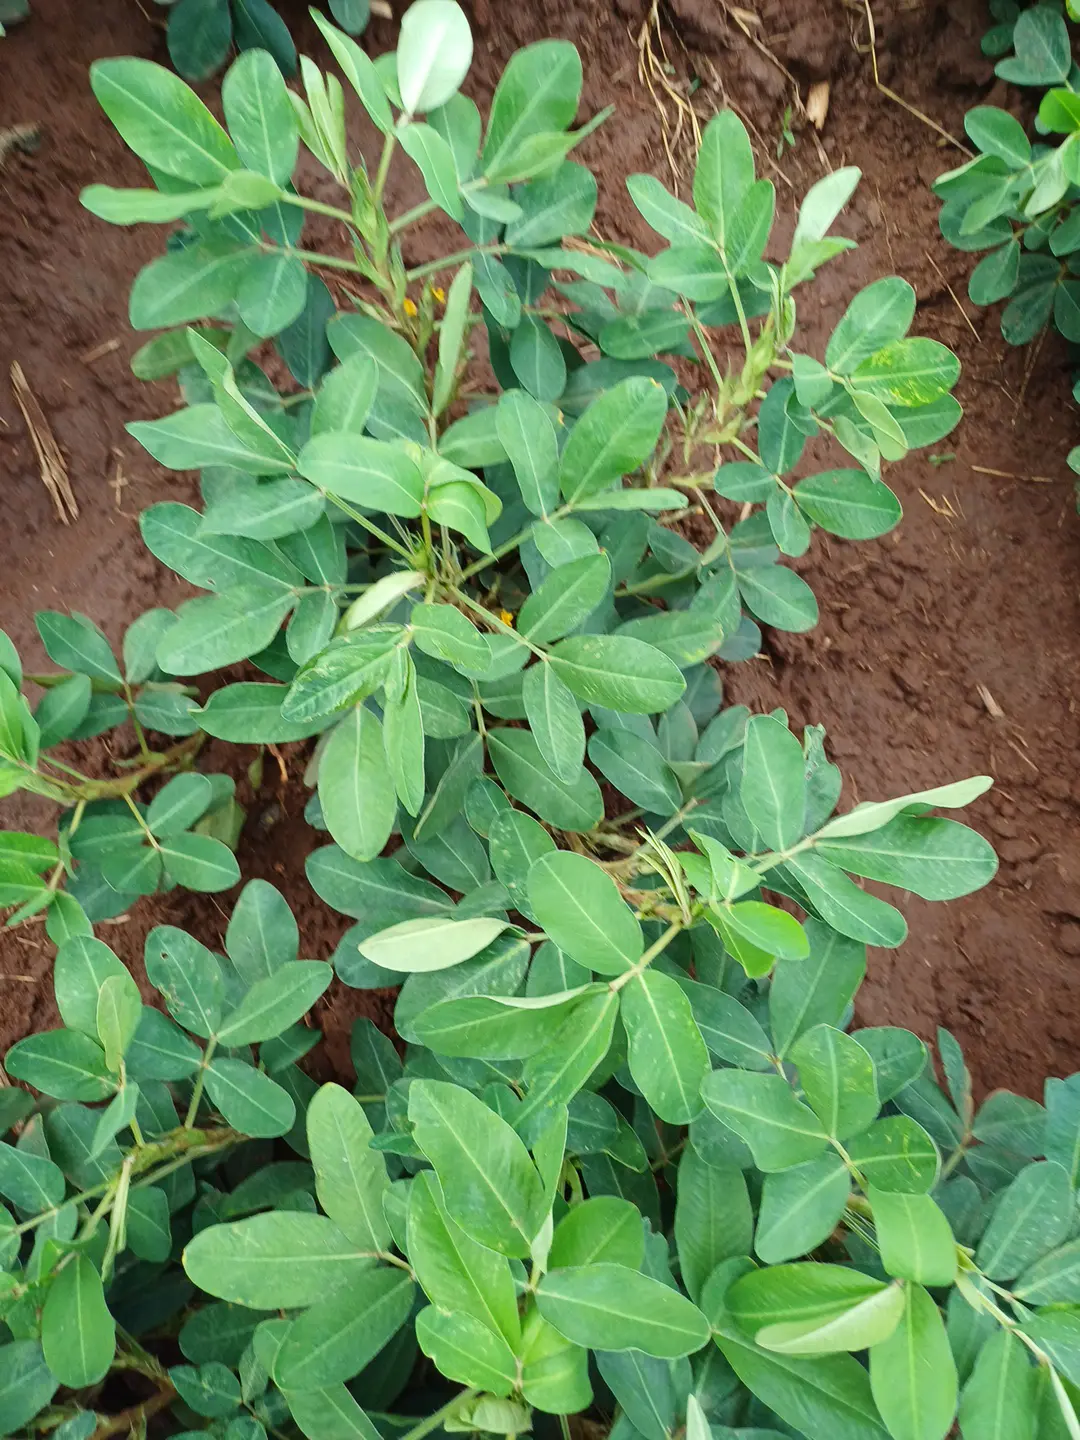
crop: groundnut
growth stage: flowering
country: Kenya
